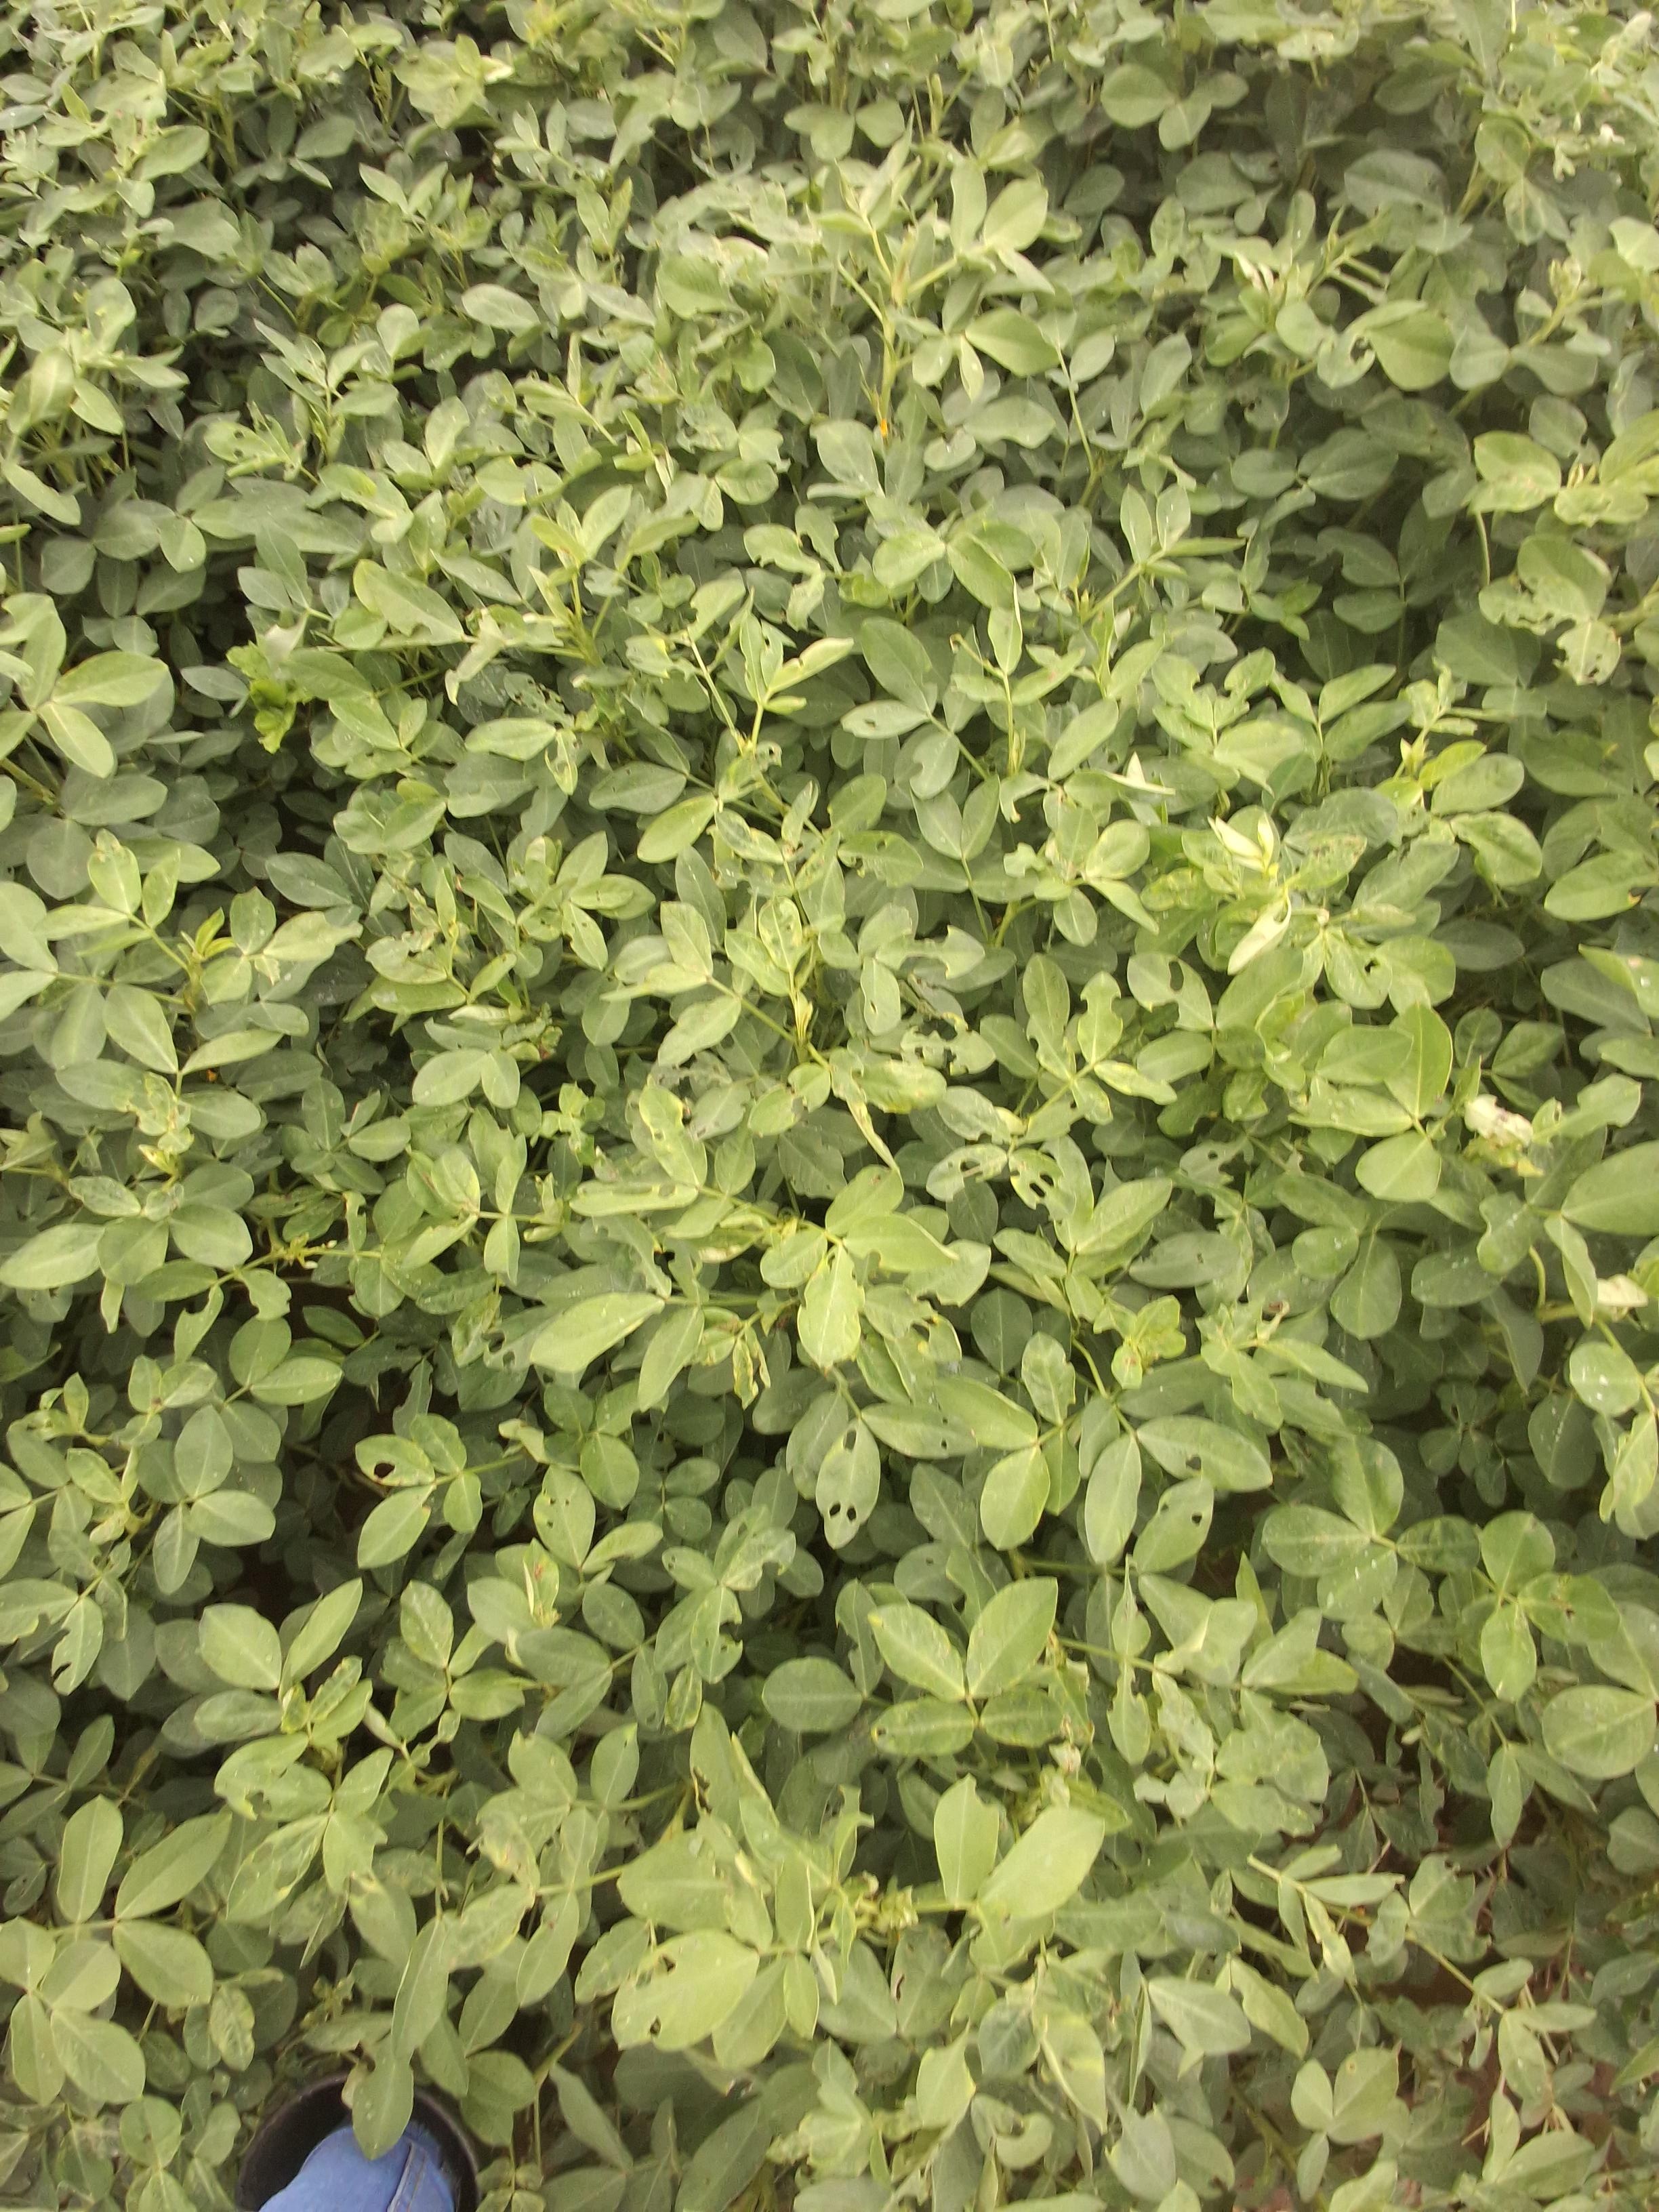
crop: groundnut
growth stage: pegging
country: Kenya
